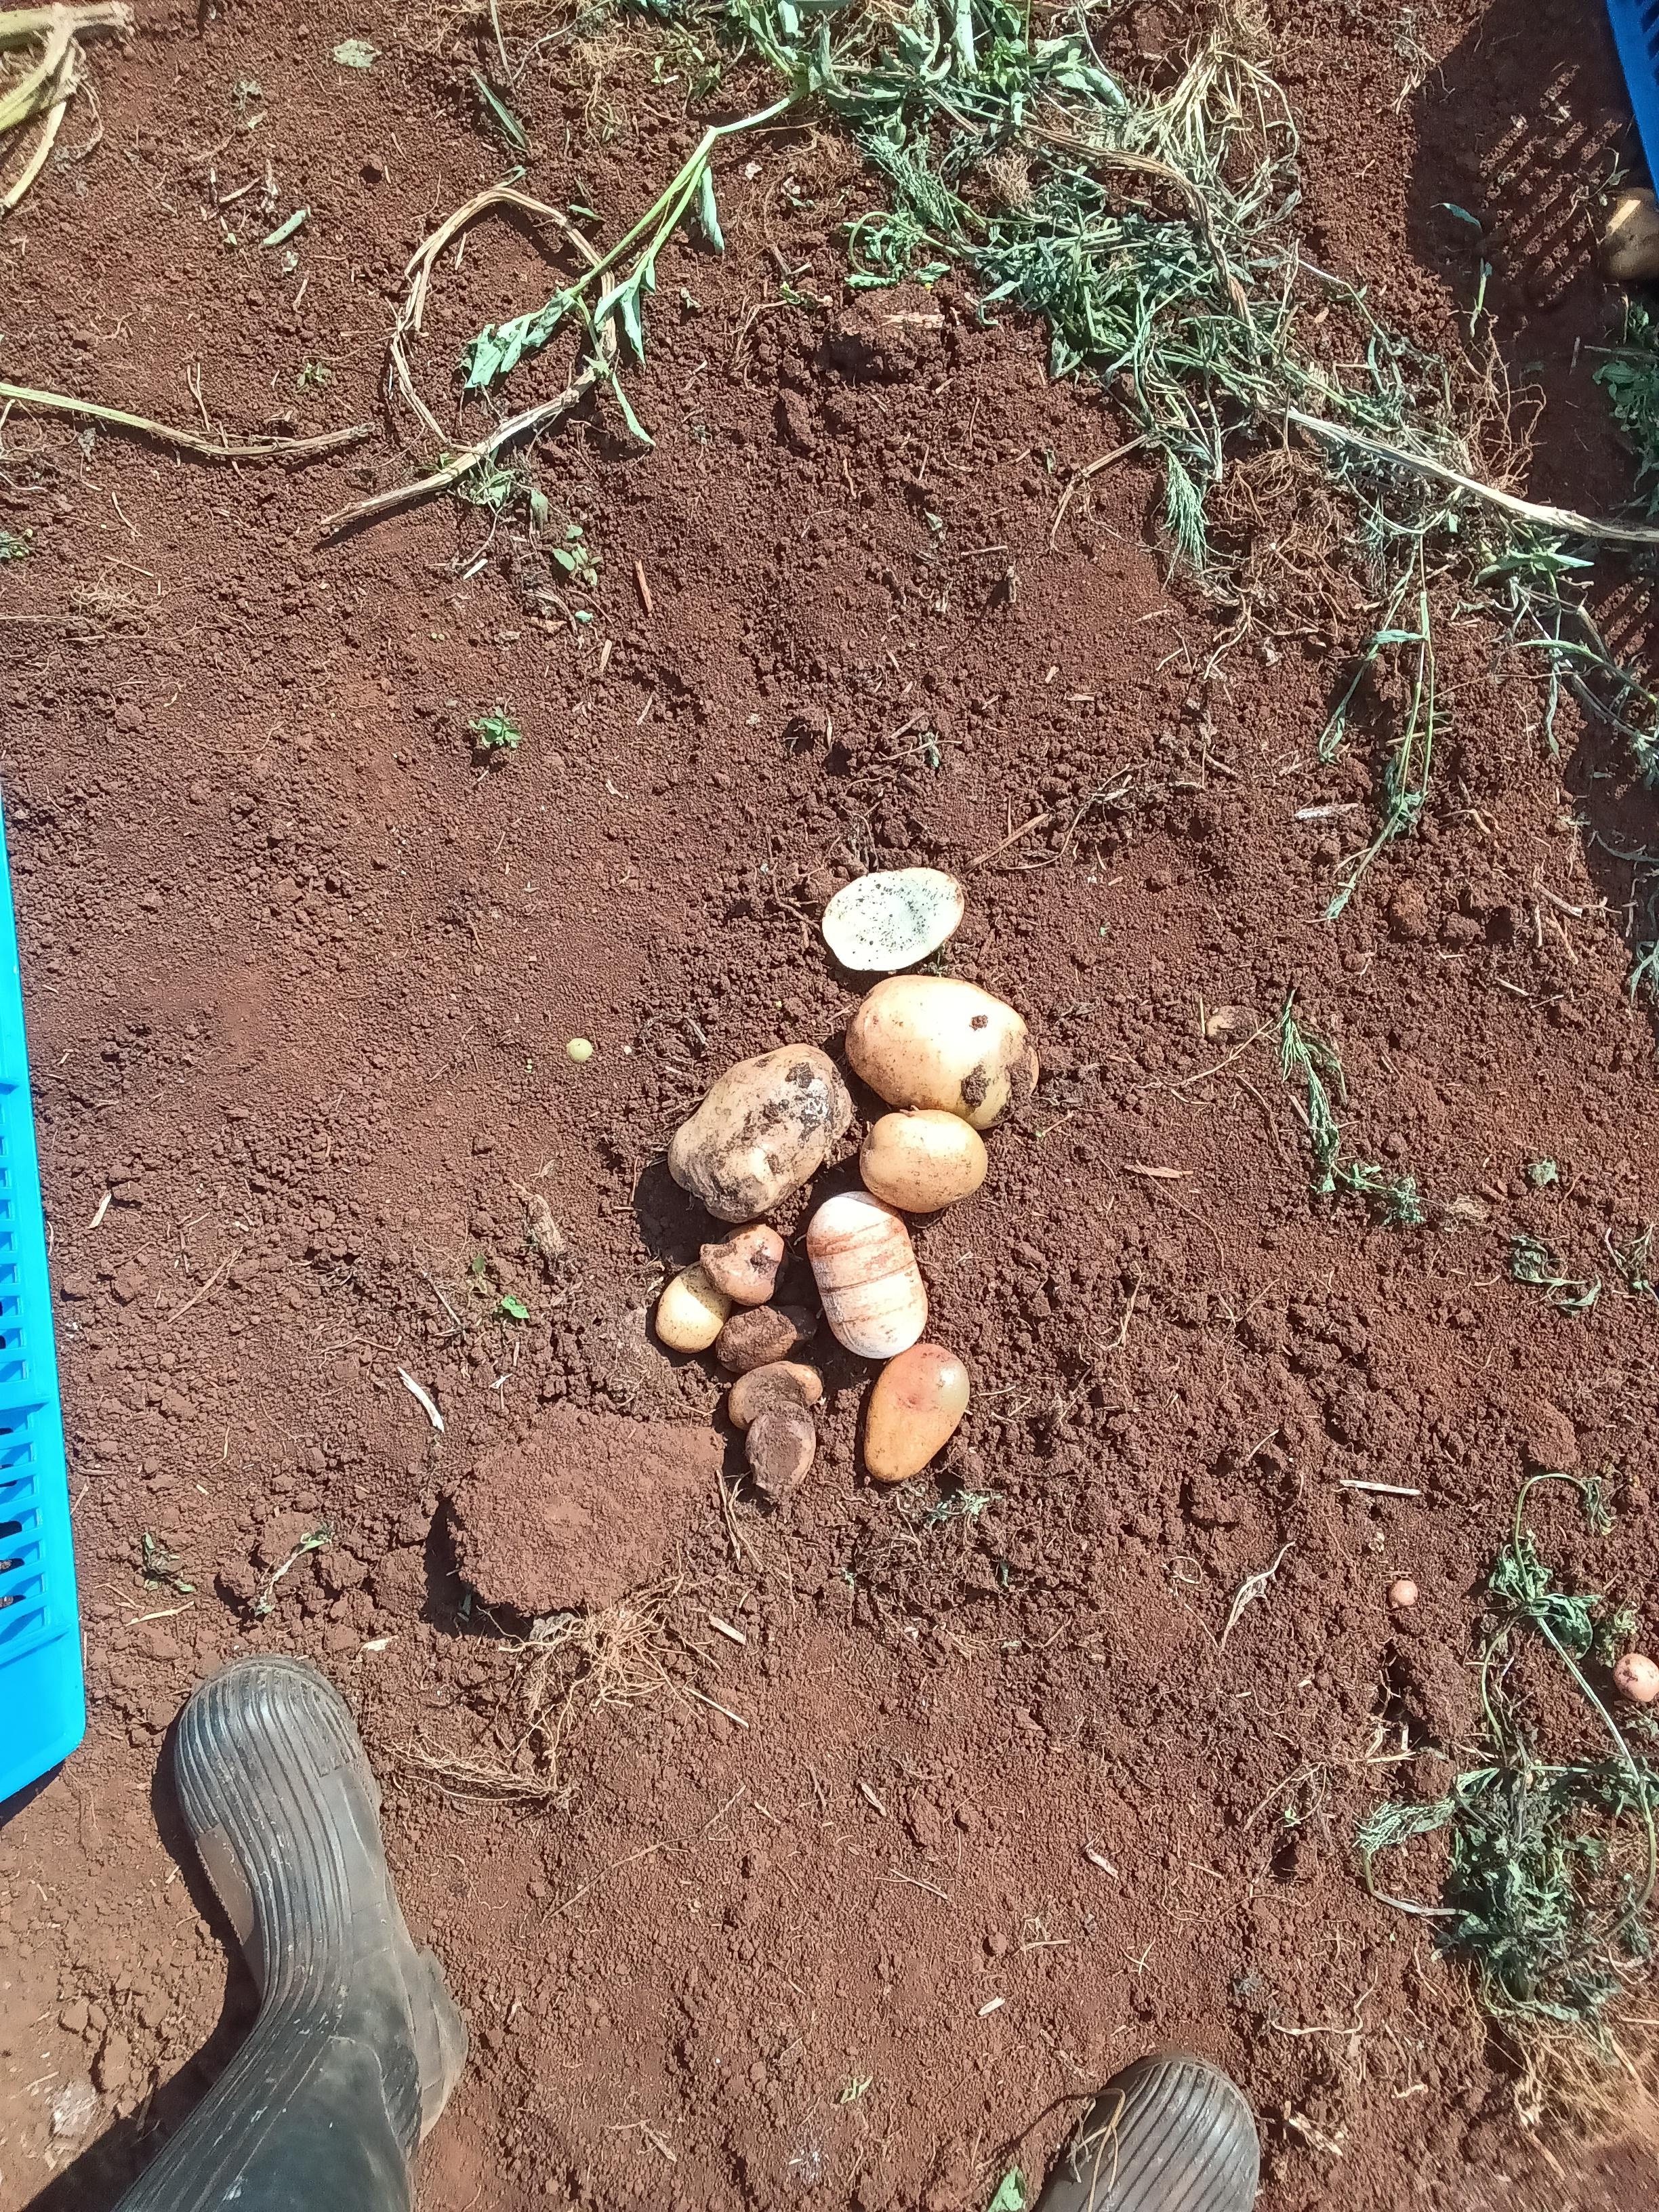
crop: potato
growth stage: harvest
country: Kenya
